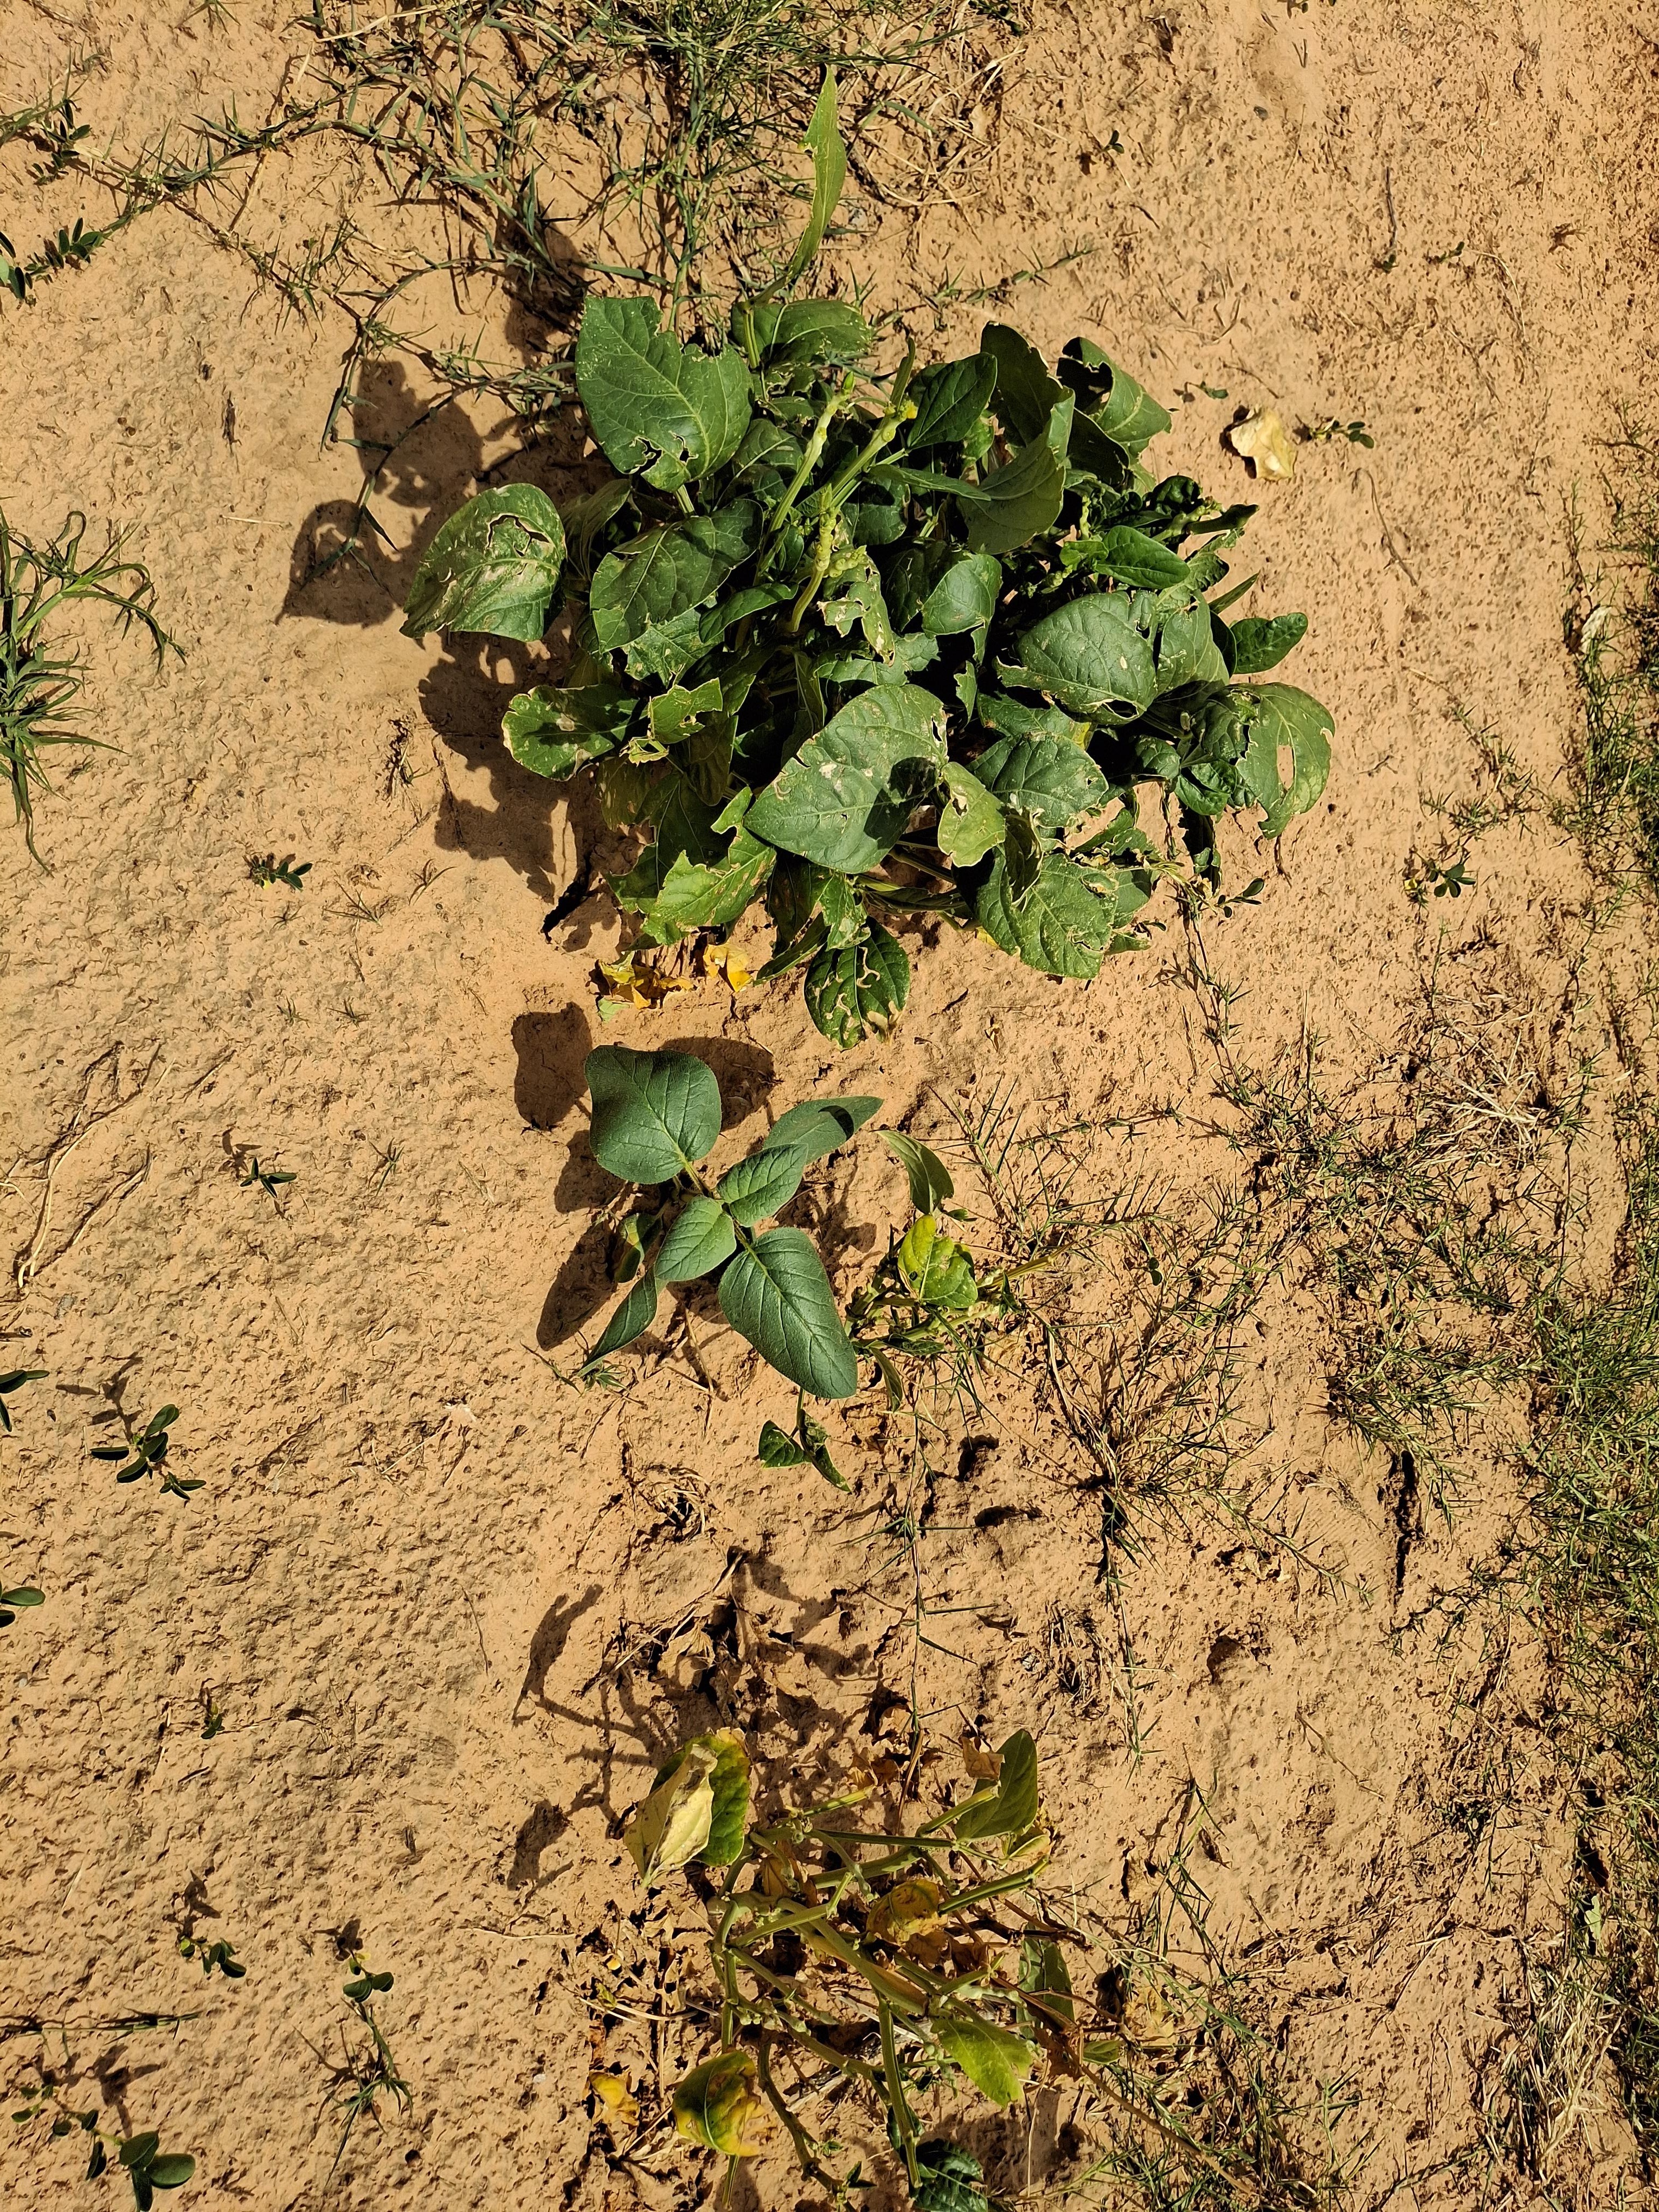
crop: cowpea
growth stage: harvest maturity
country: Nigeria
